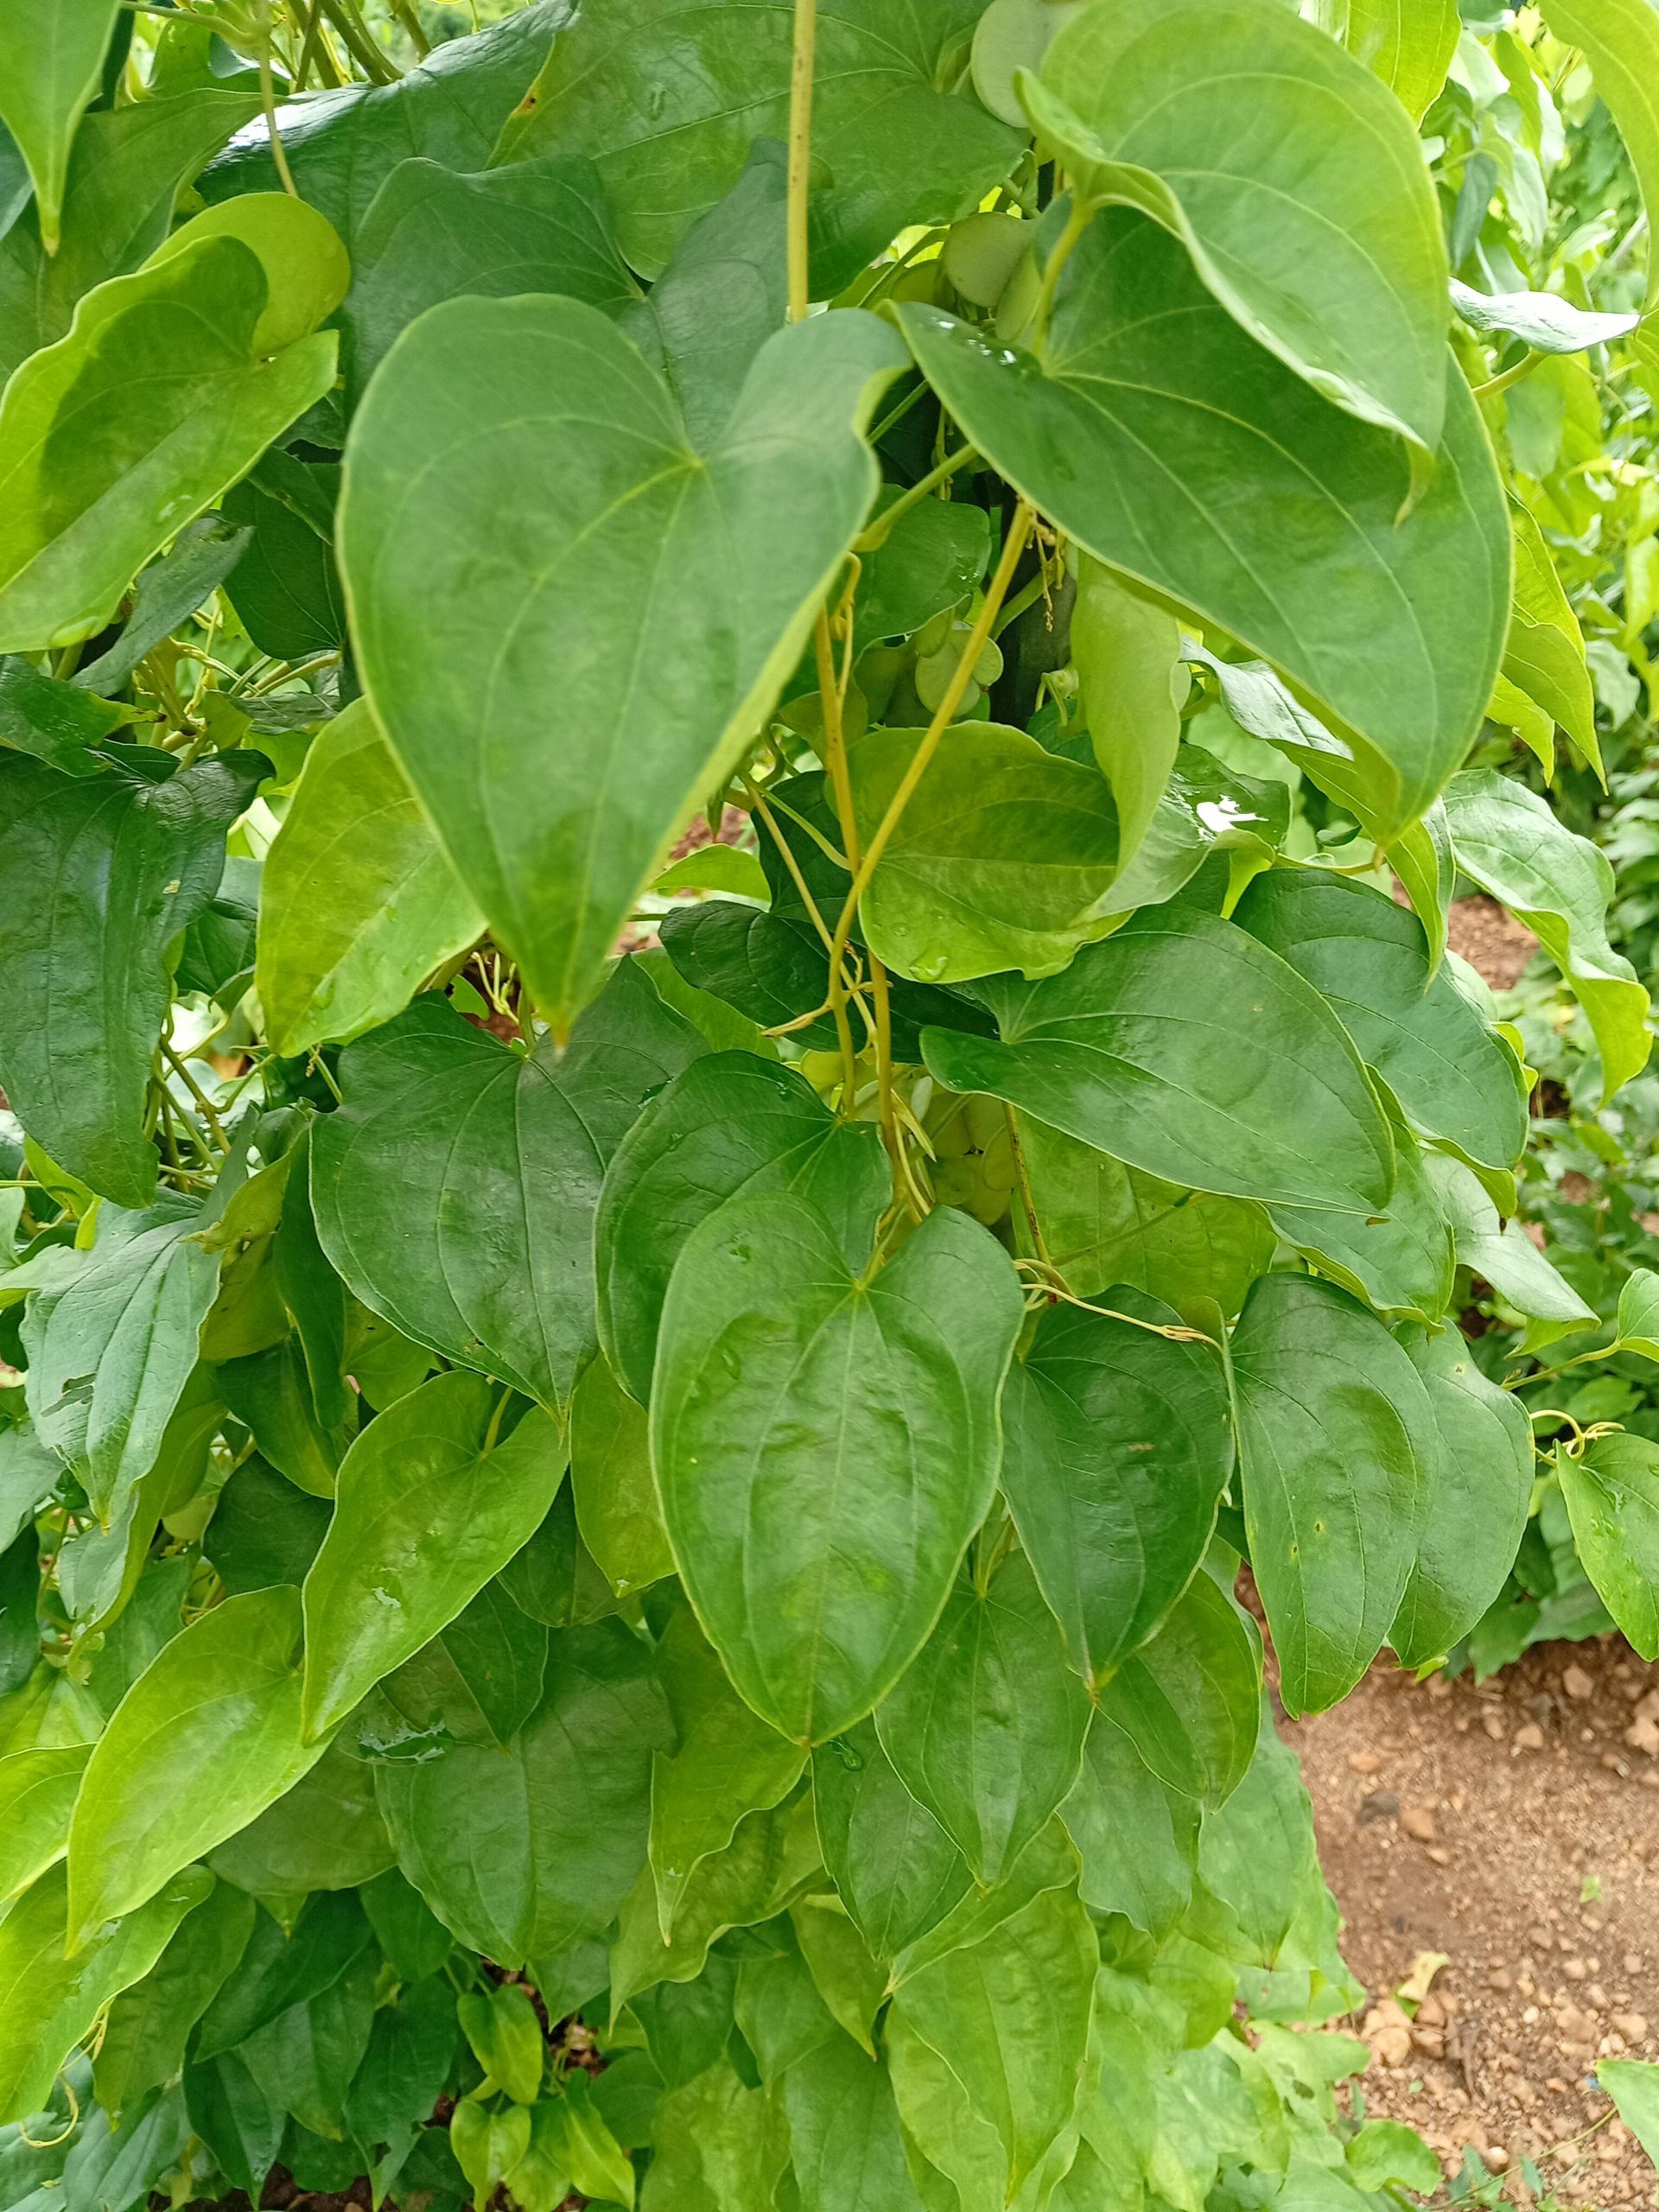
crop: yam
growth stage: vegetative
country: Nigeria
